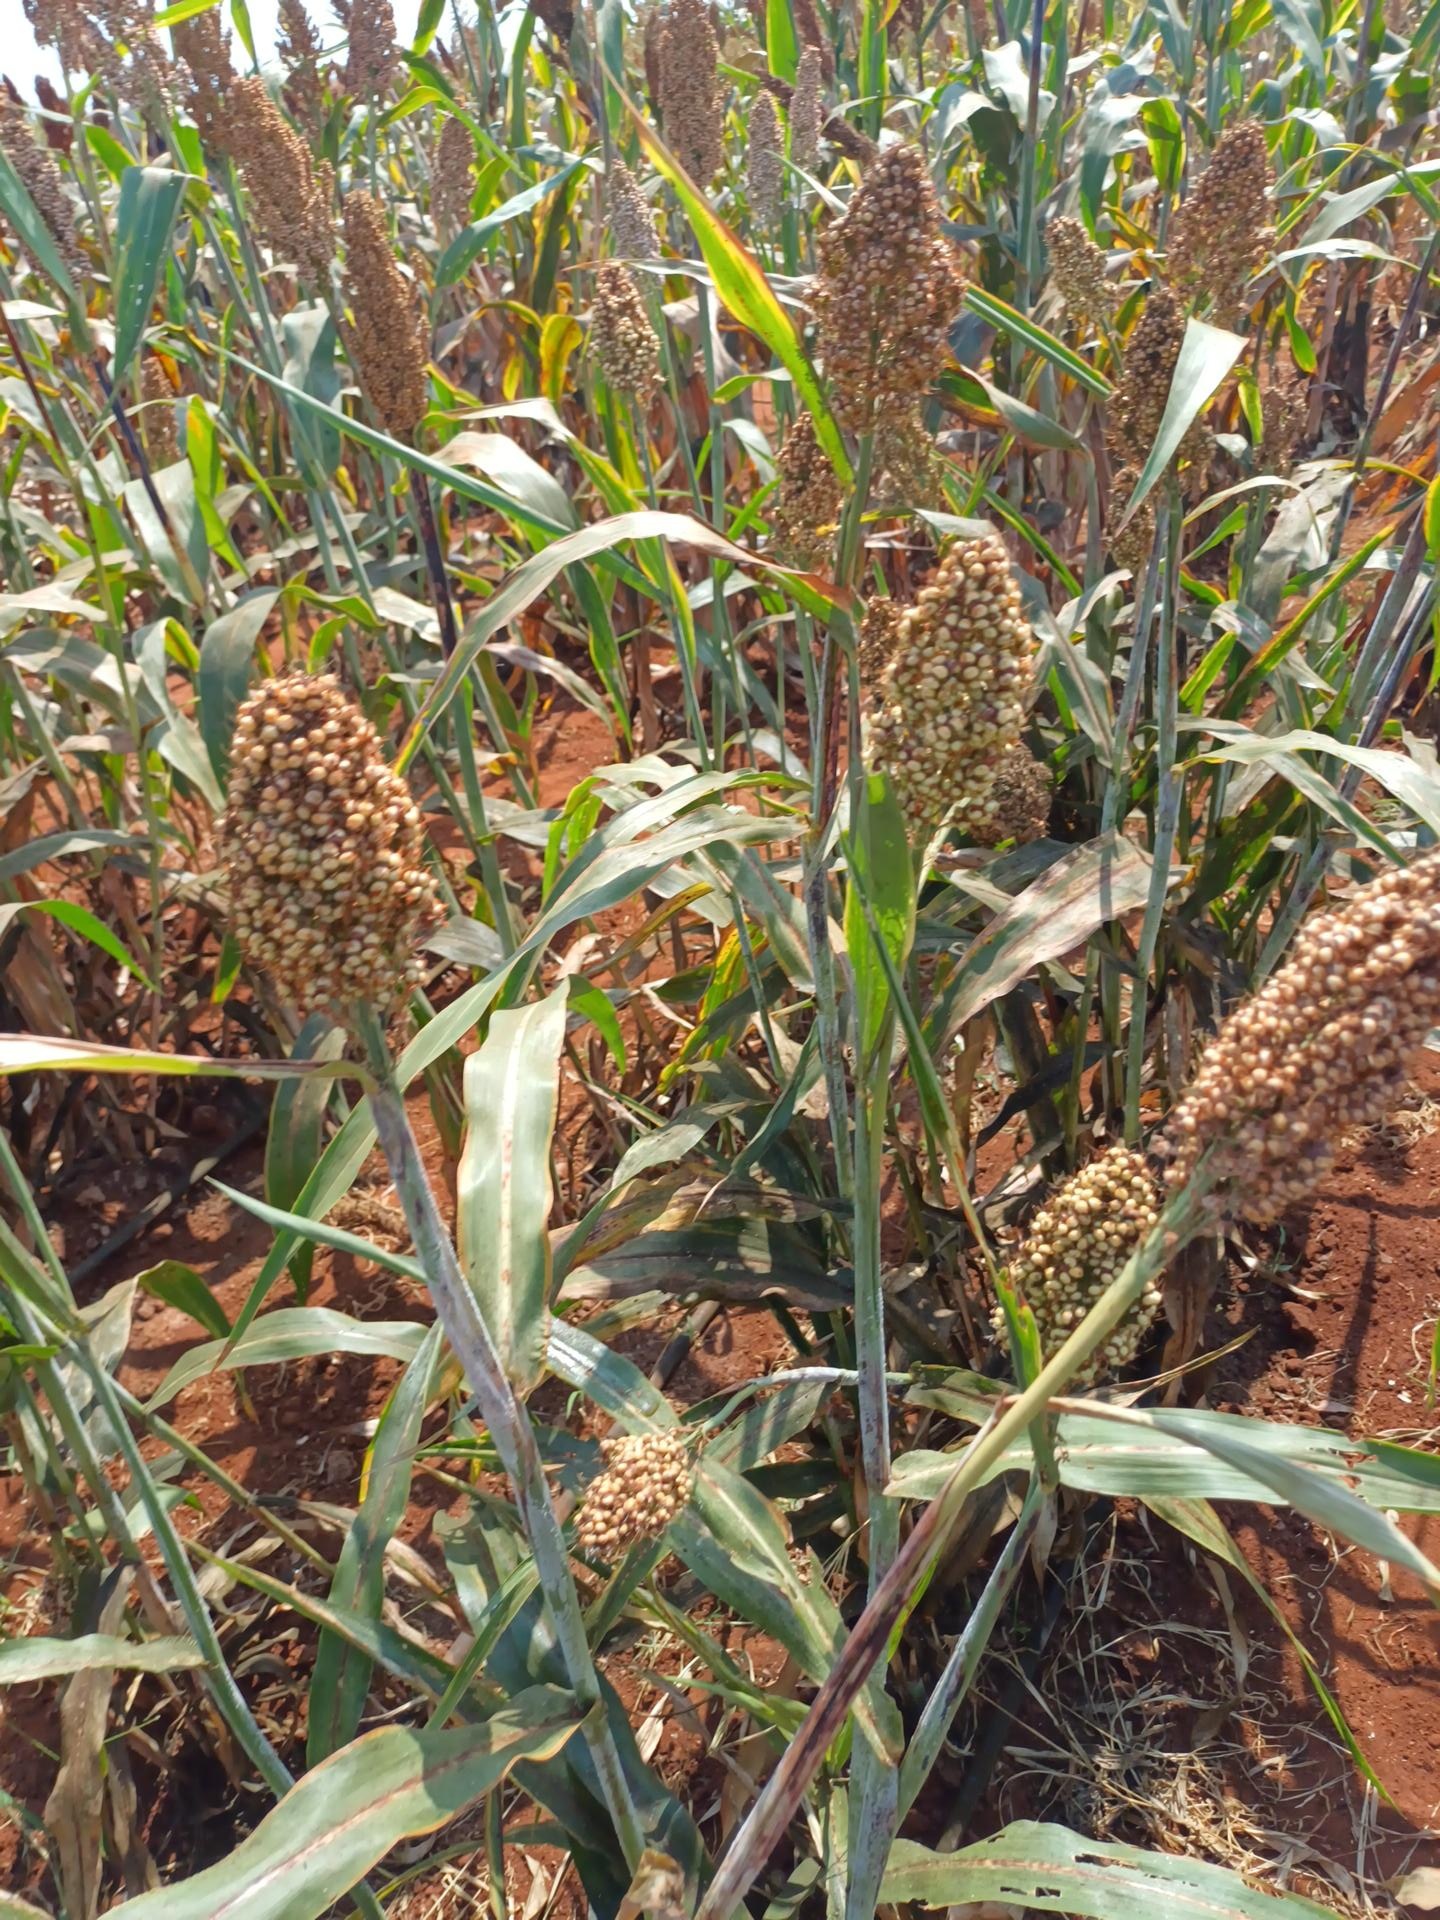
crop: sorghum
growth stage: maturity
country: Kenya
